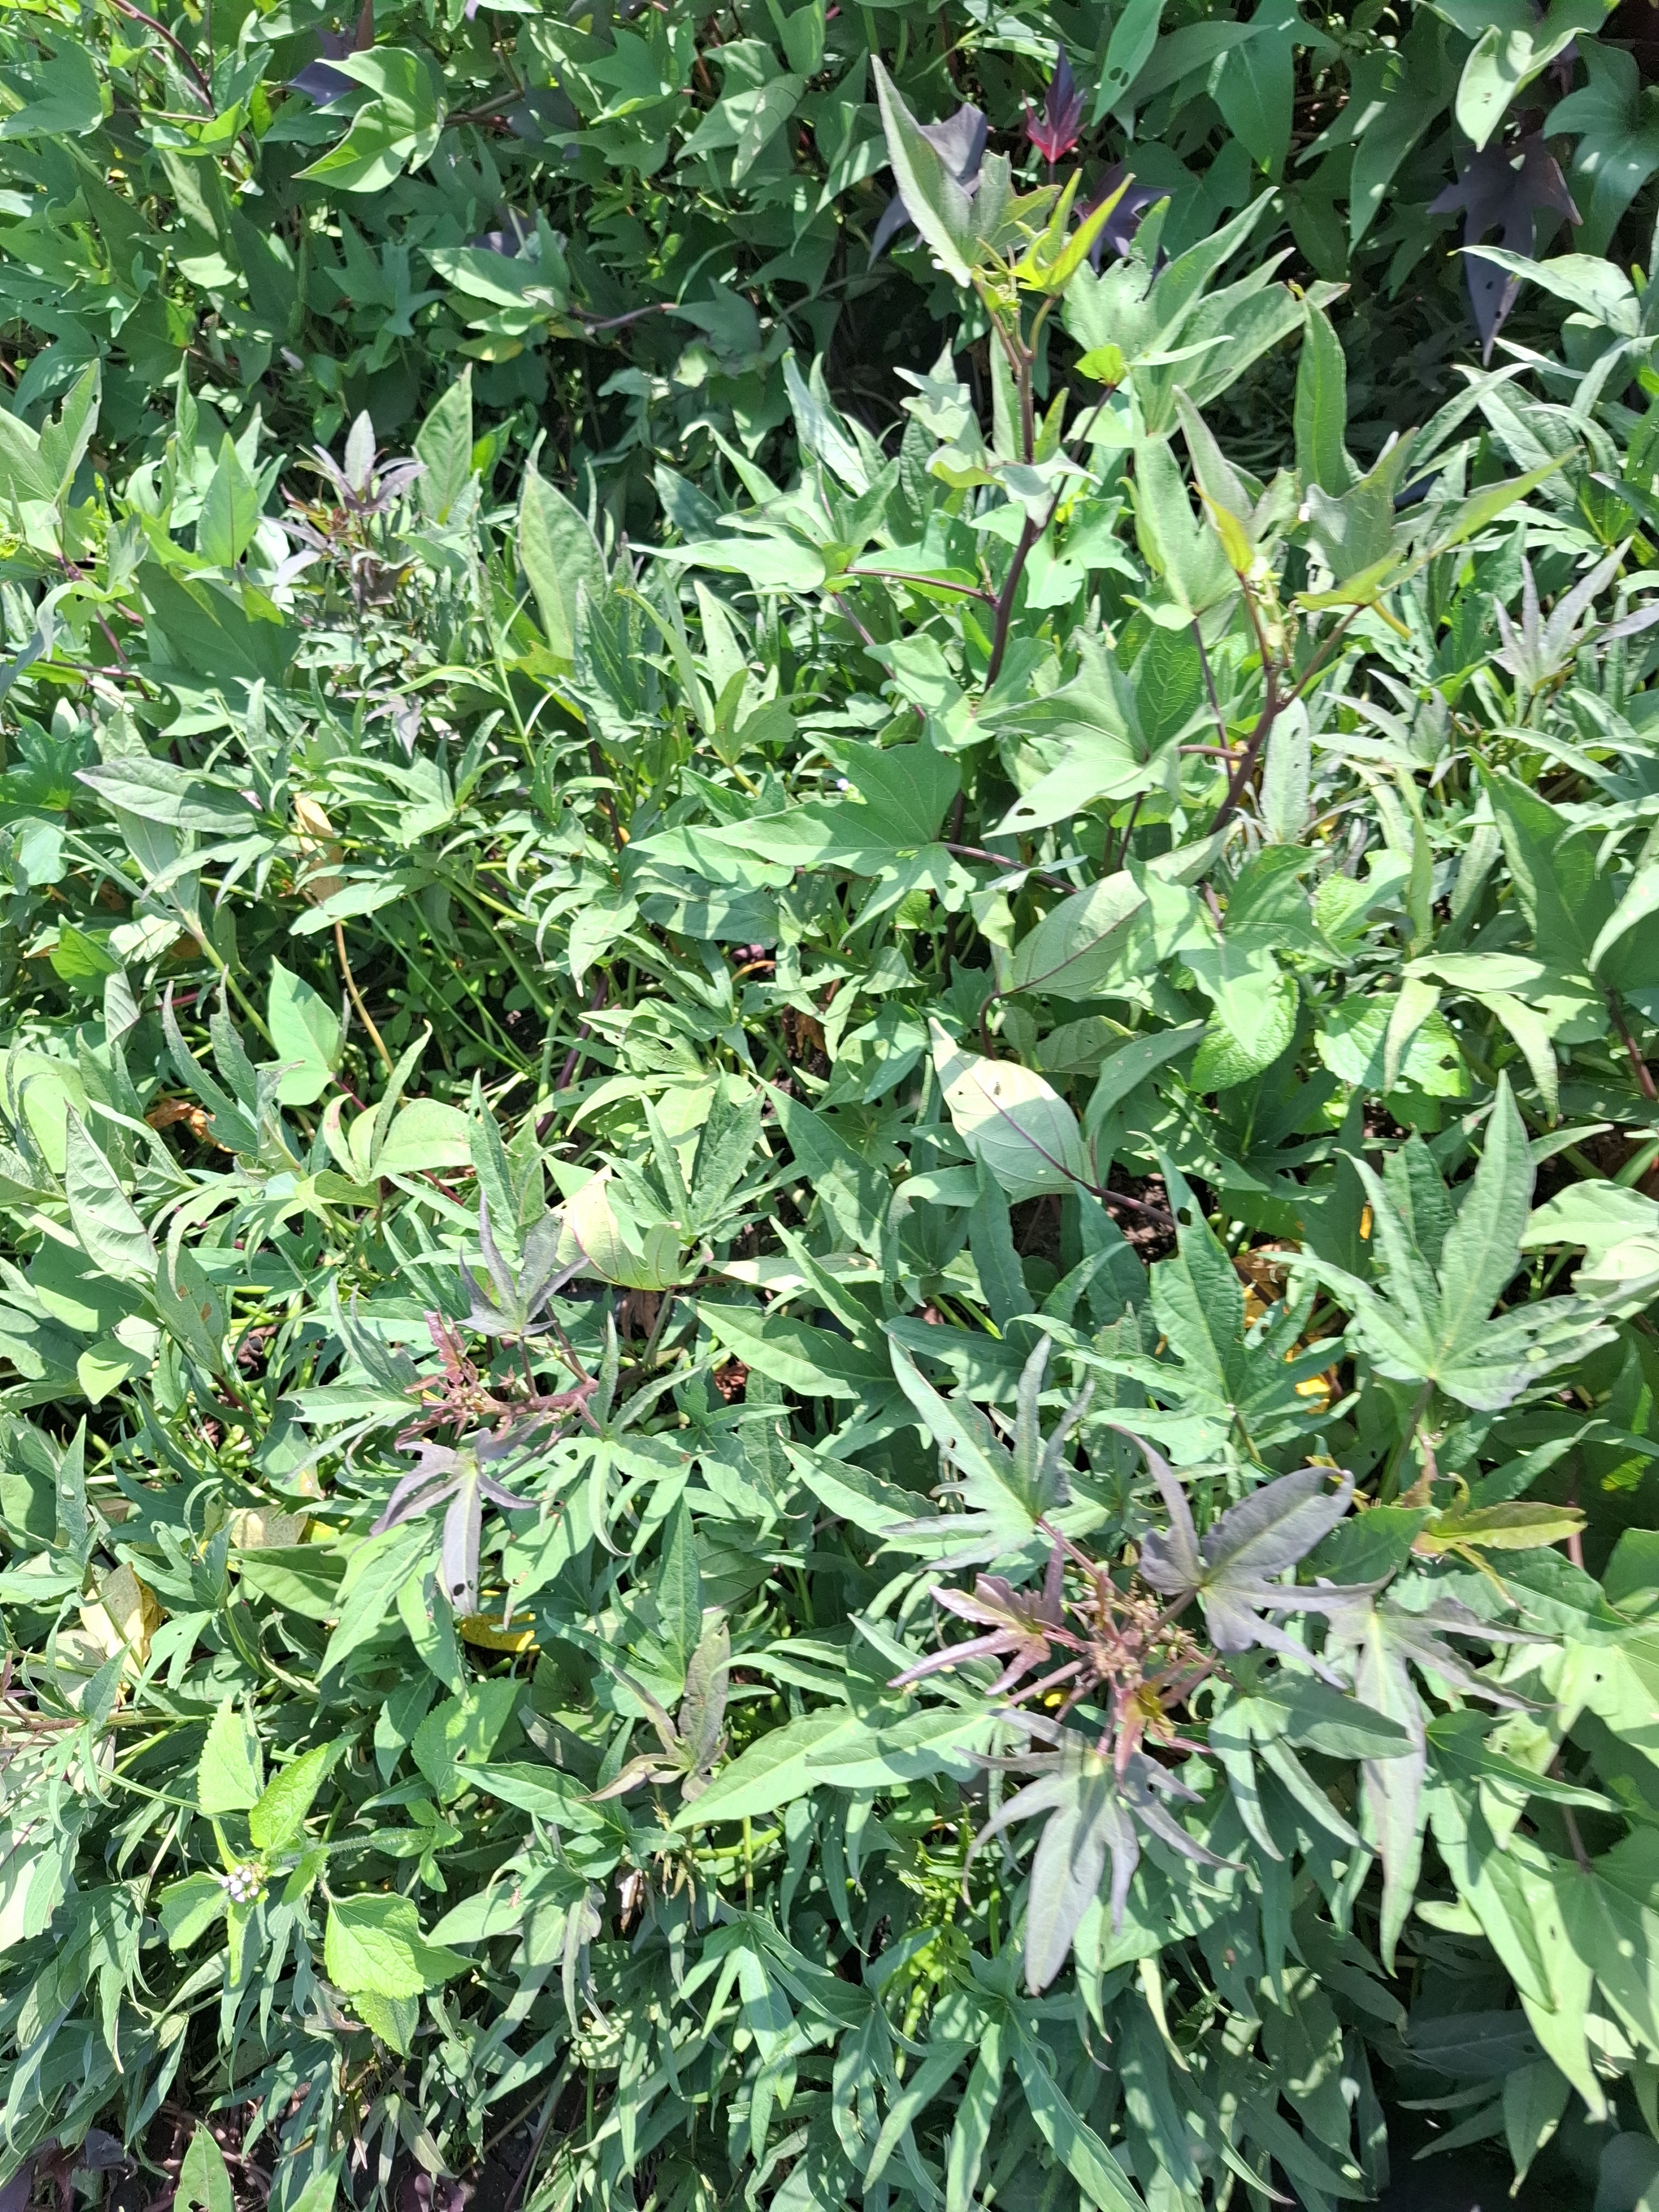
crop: sweet potato
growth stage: vegetative
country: Tanzania
